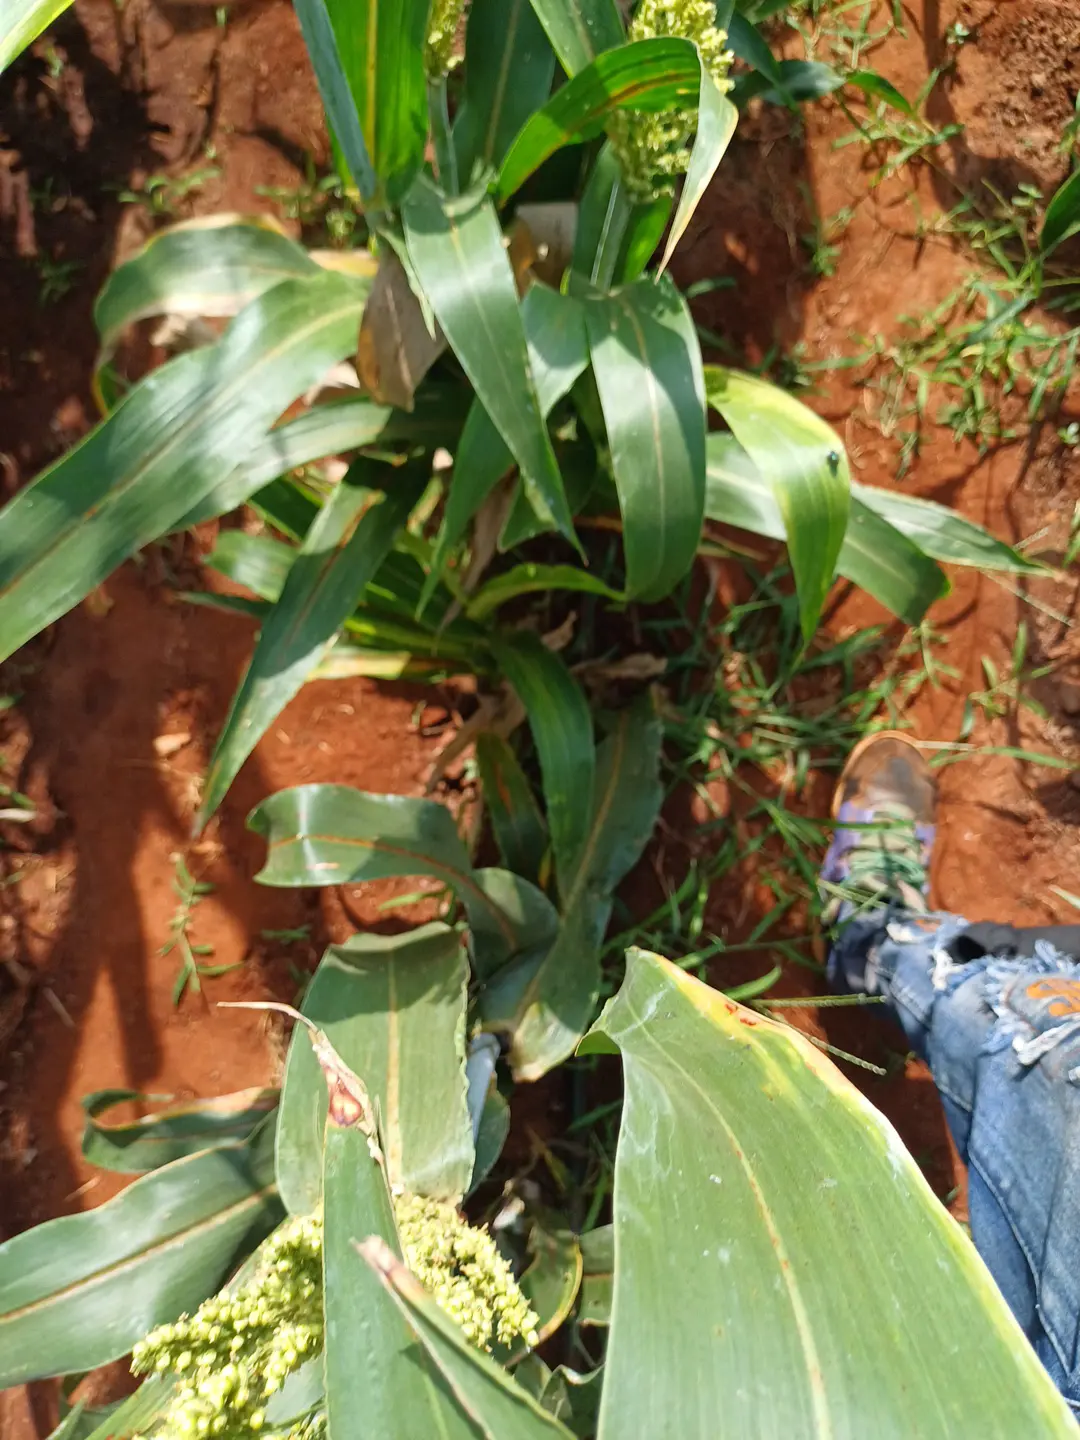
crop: sorghum
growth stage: filling grain
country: Kenya
